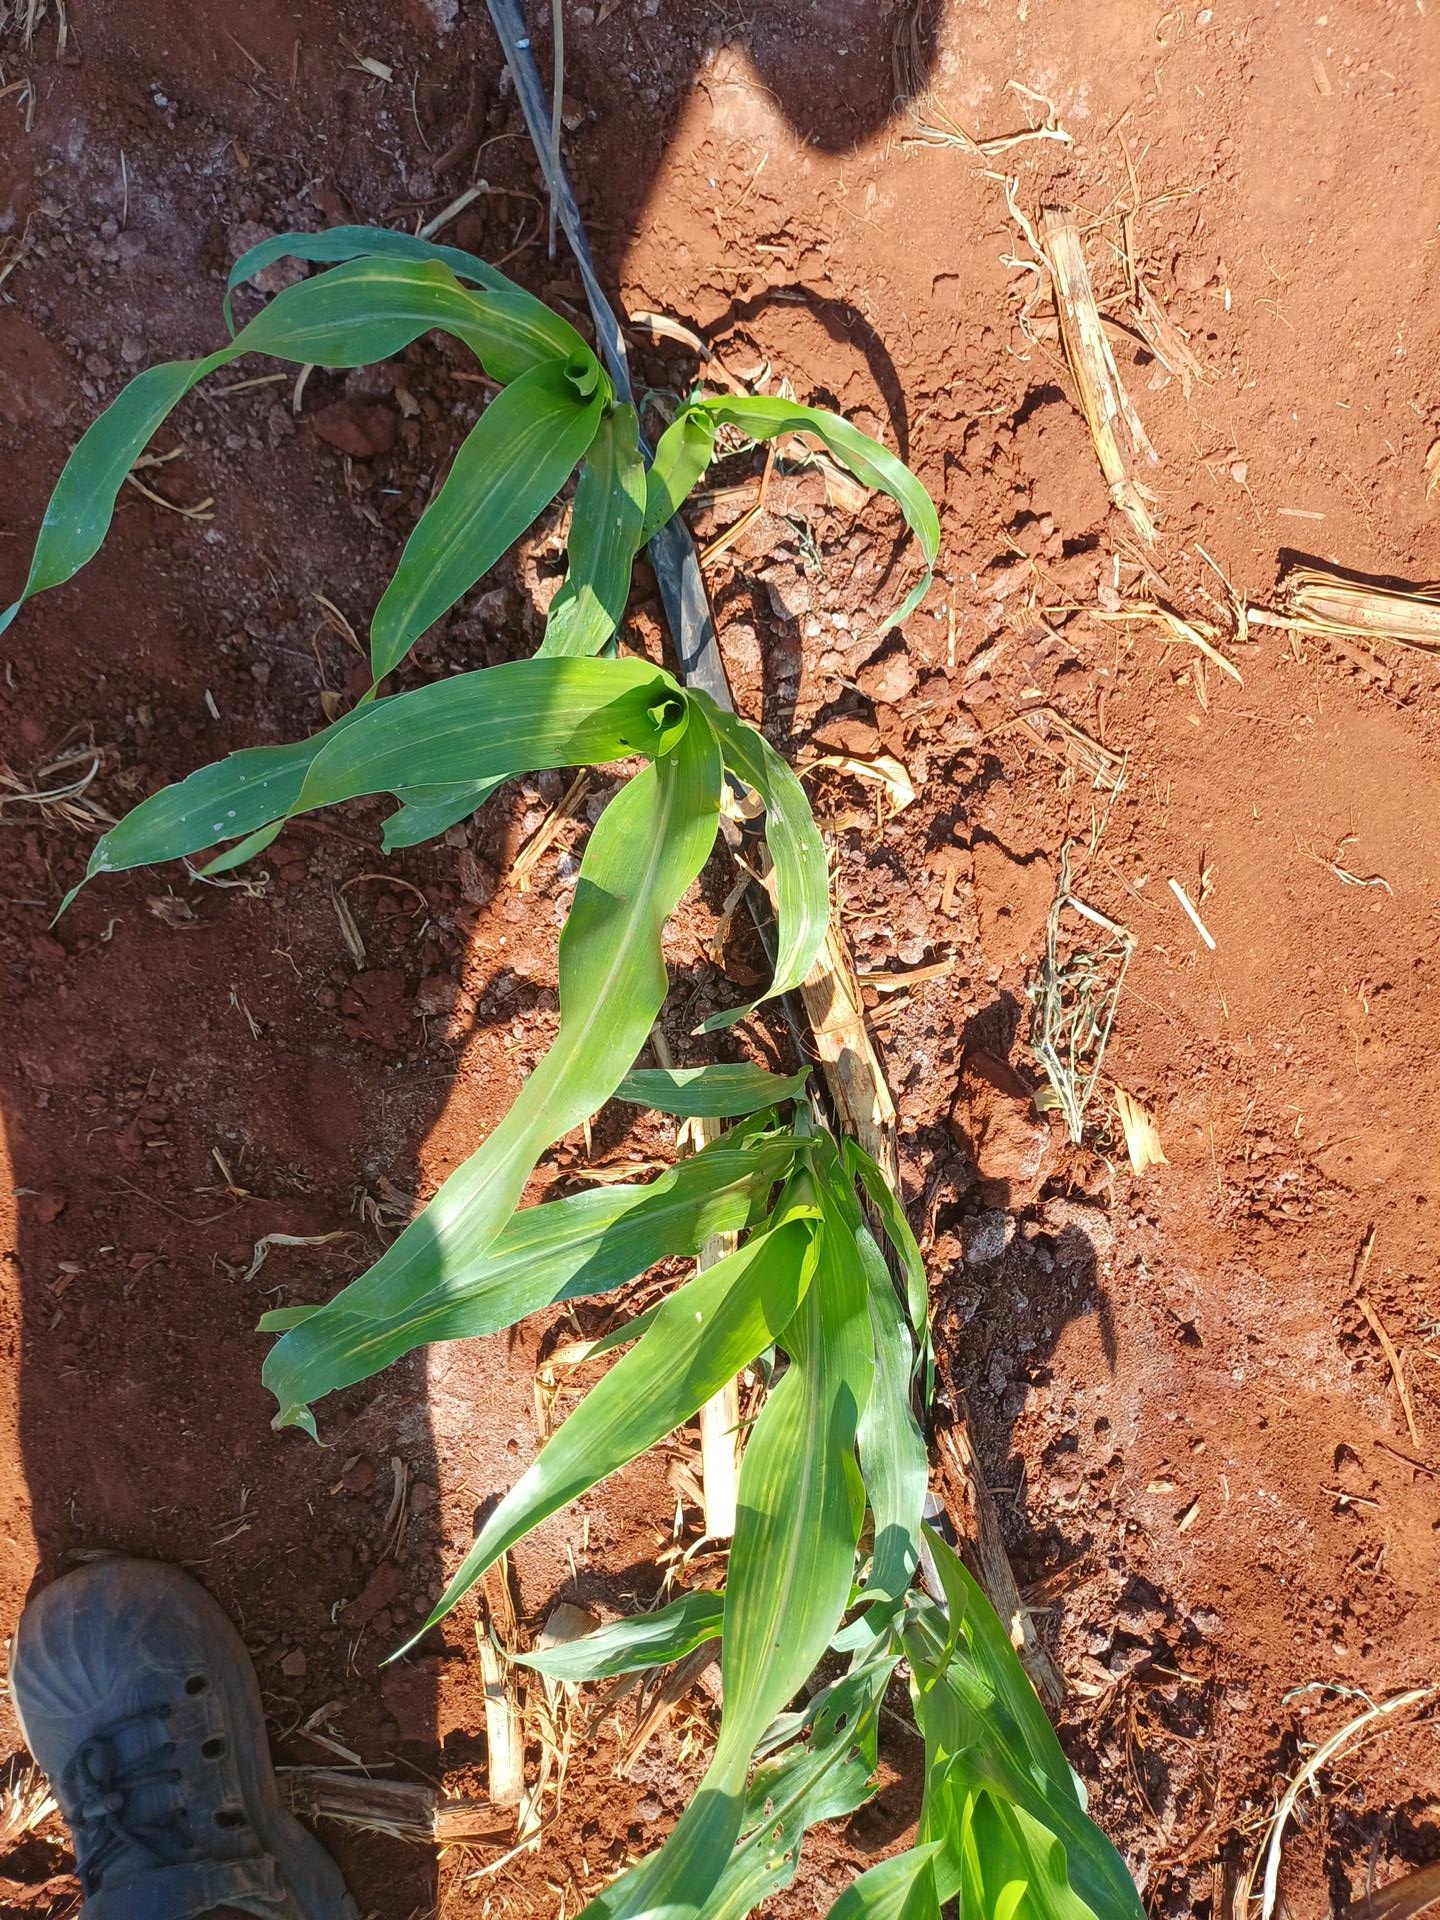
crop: sorghum
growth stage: vegetative
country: Kenya
